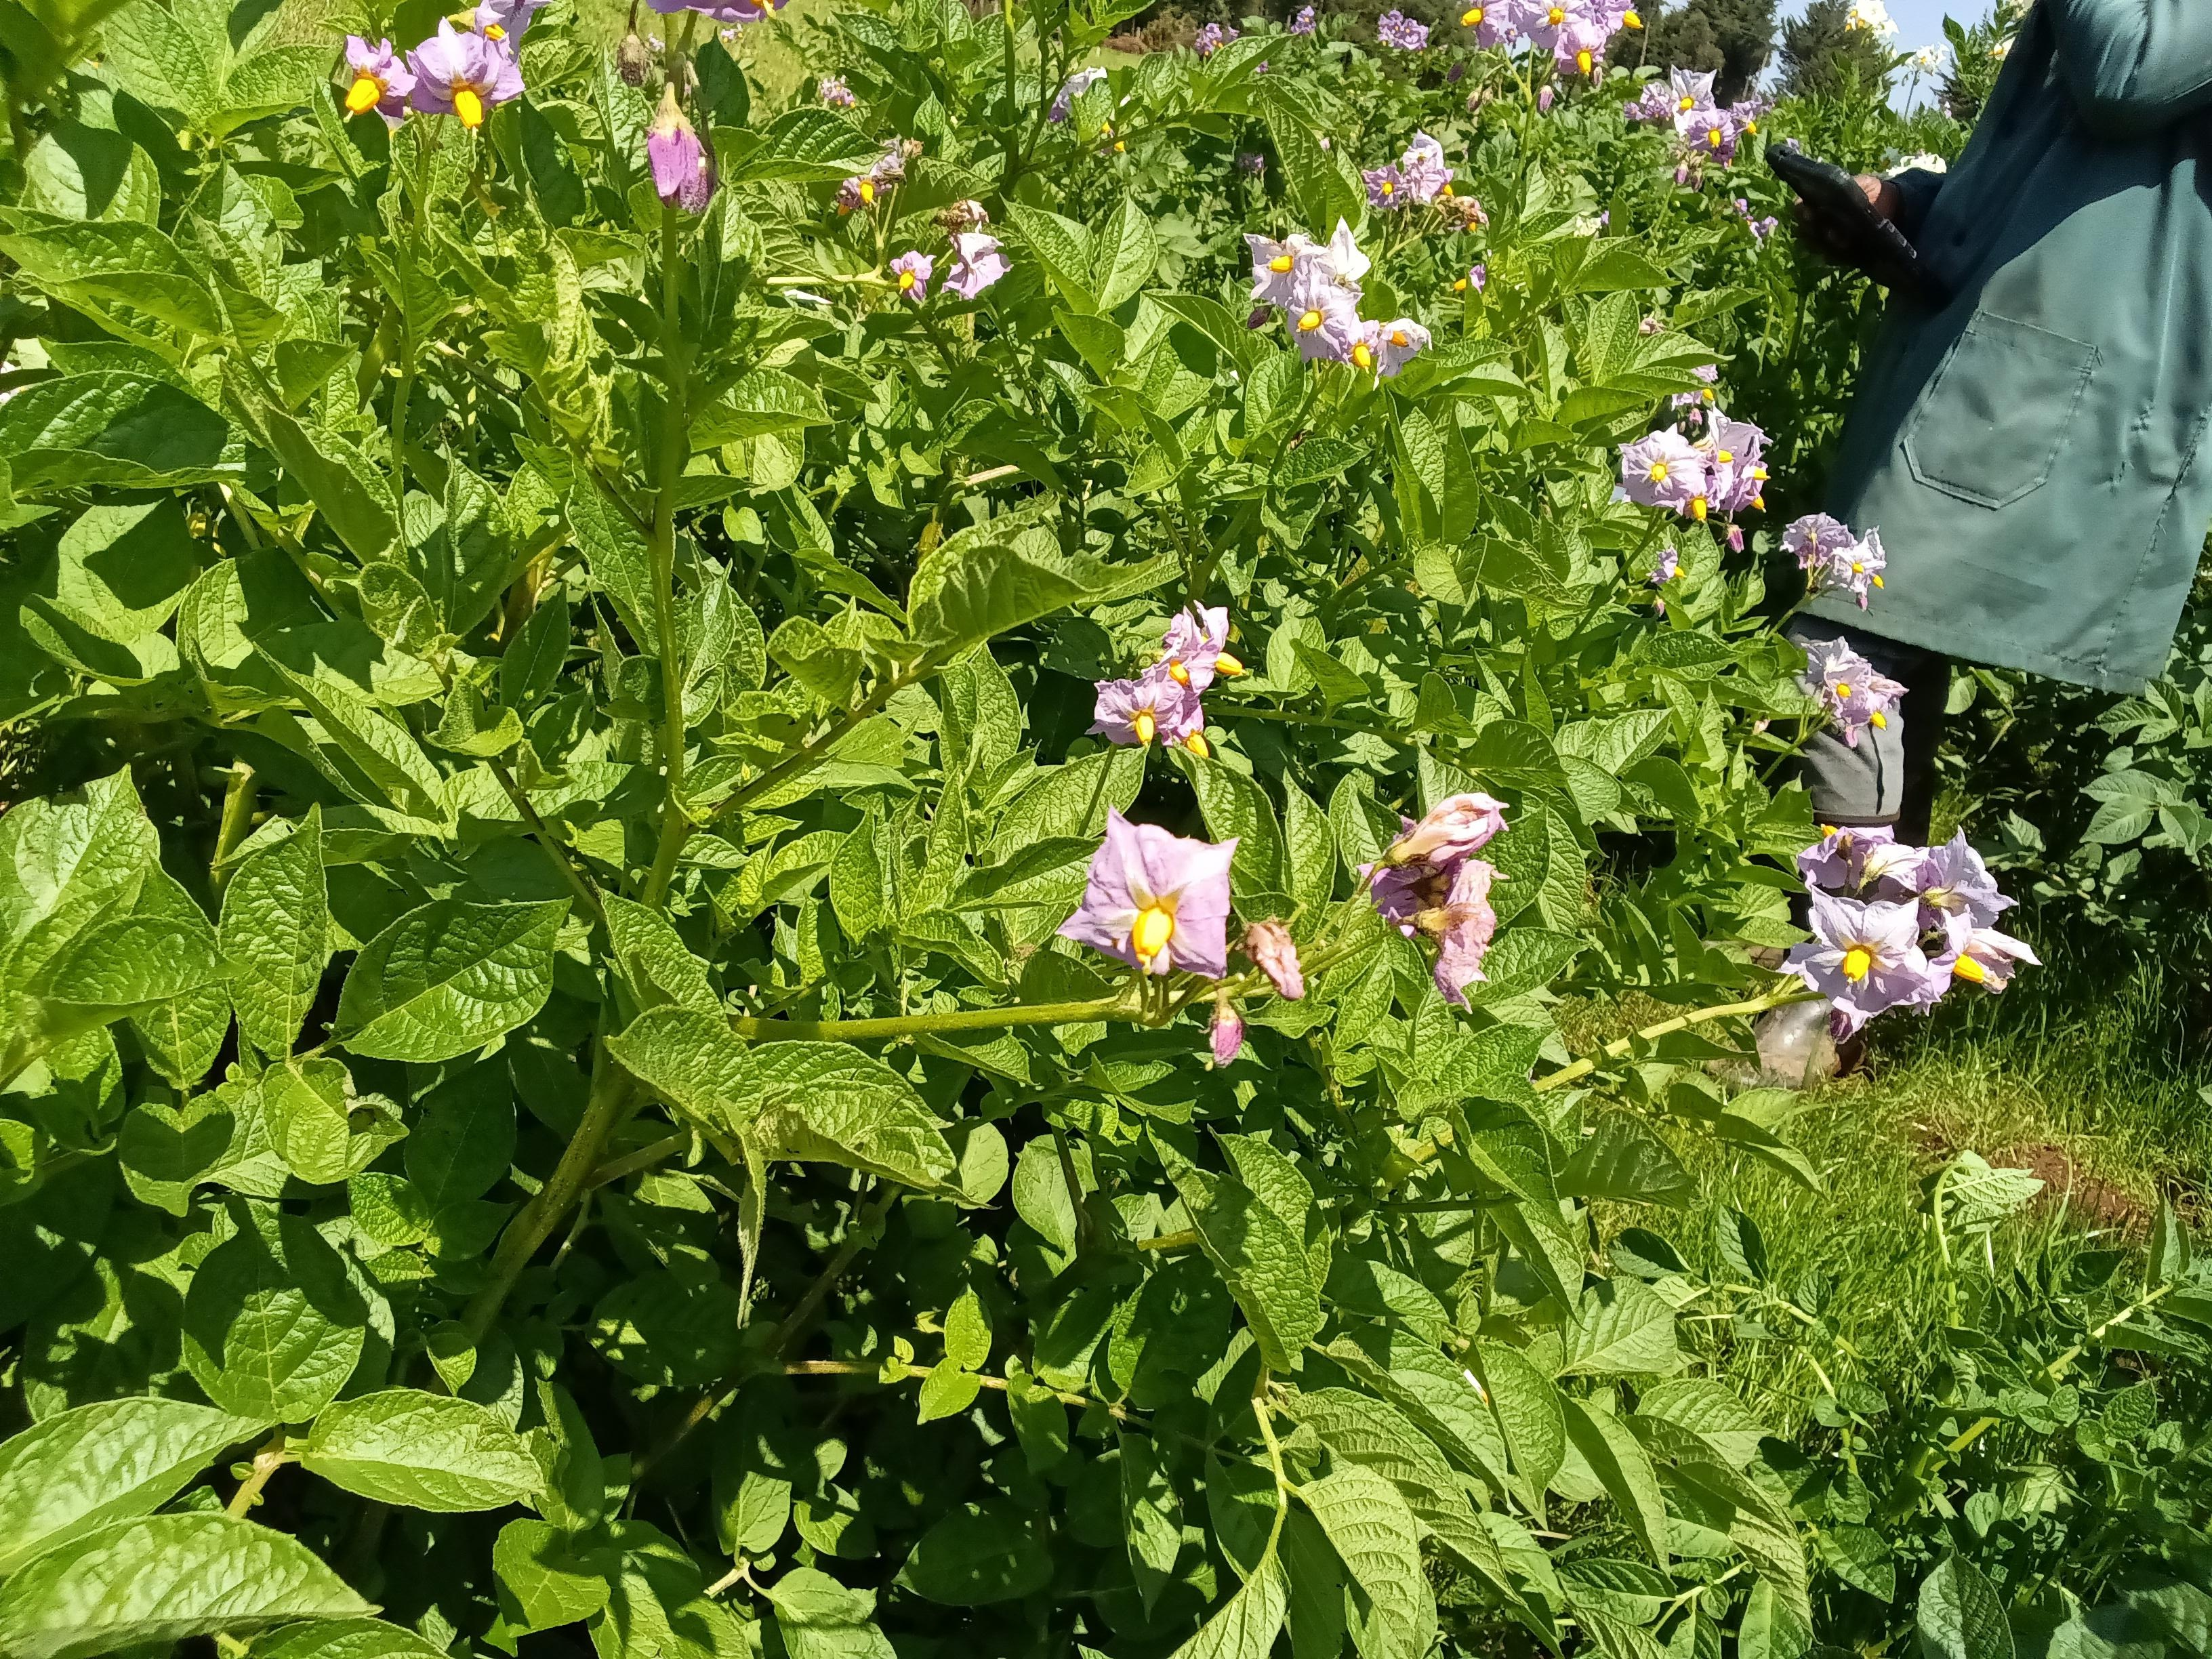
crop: potato
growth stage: flowering
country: Kenya
